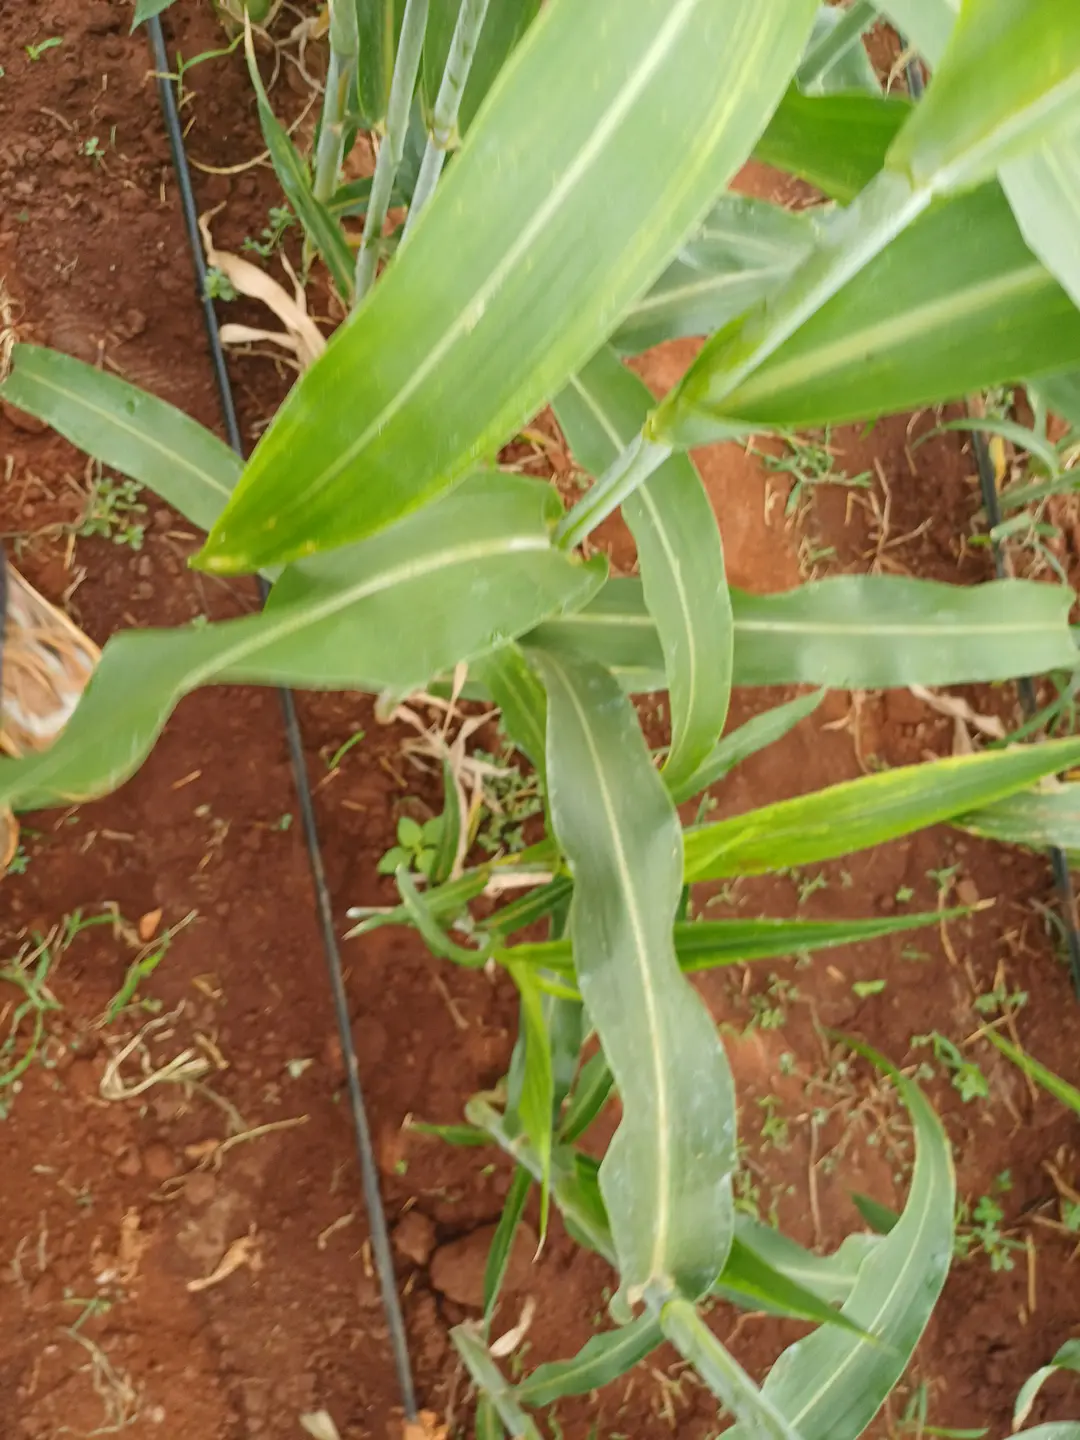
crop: sorghum
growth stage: heading tuber
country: Kenya
